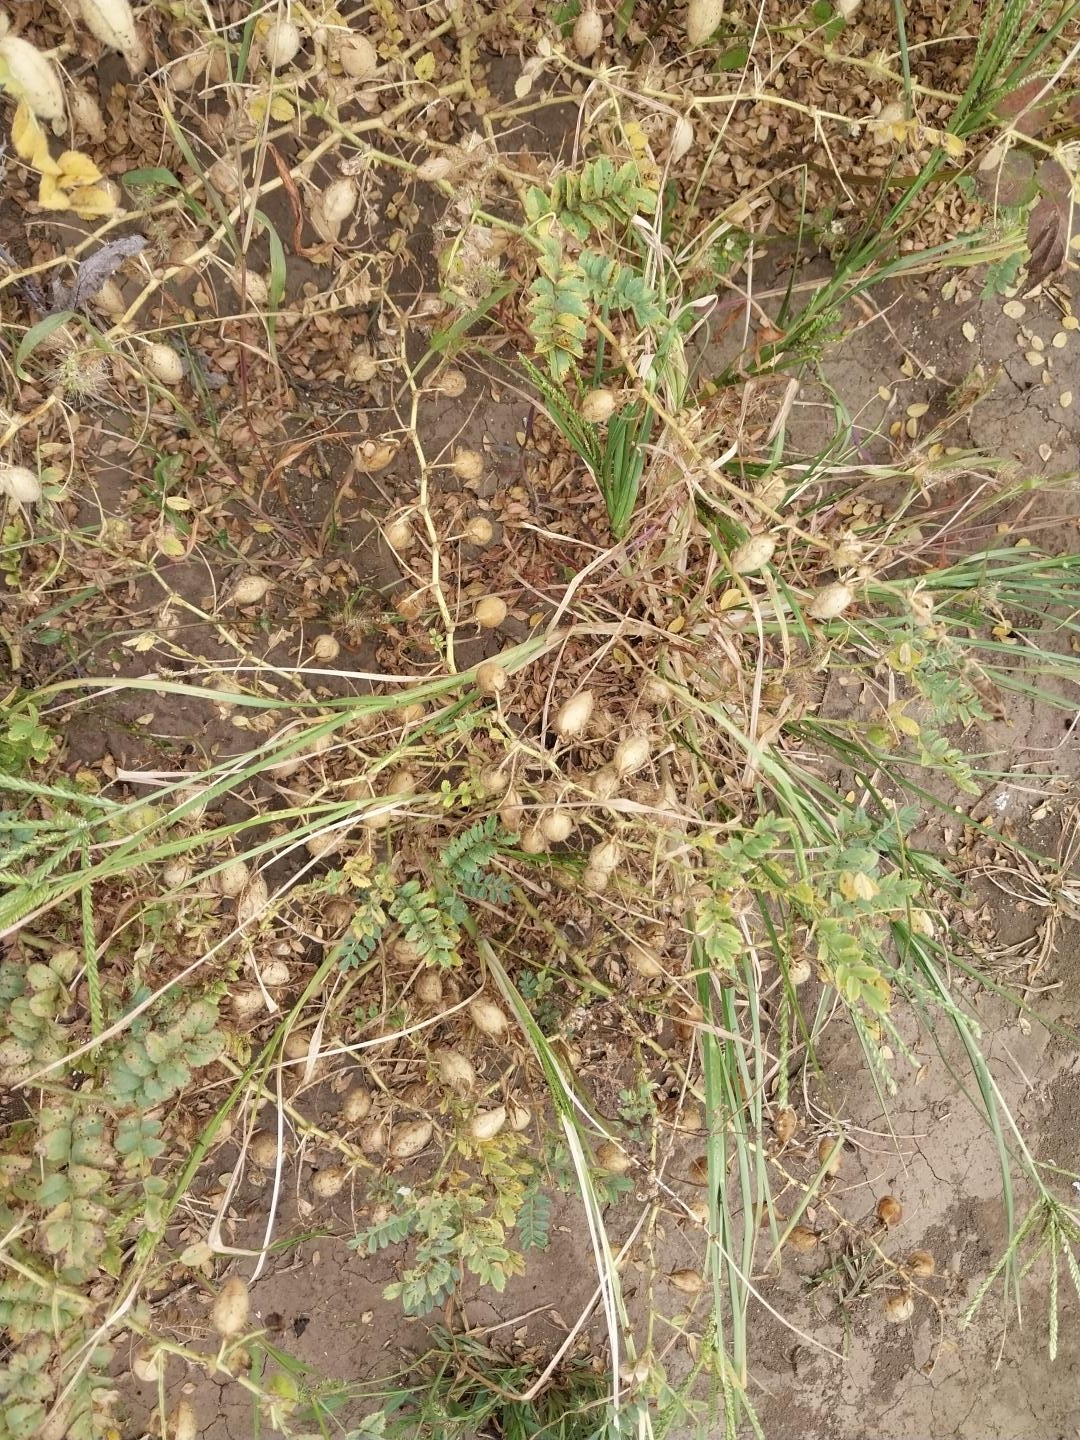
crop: chickpea
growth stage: development pod
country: Tanzania
